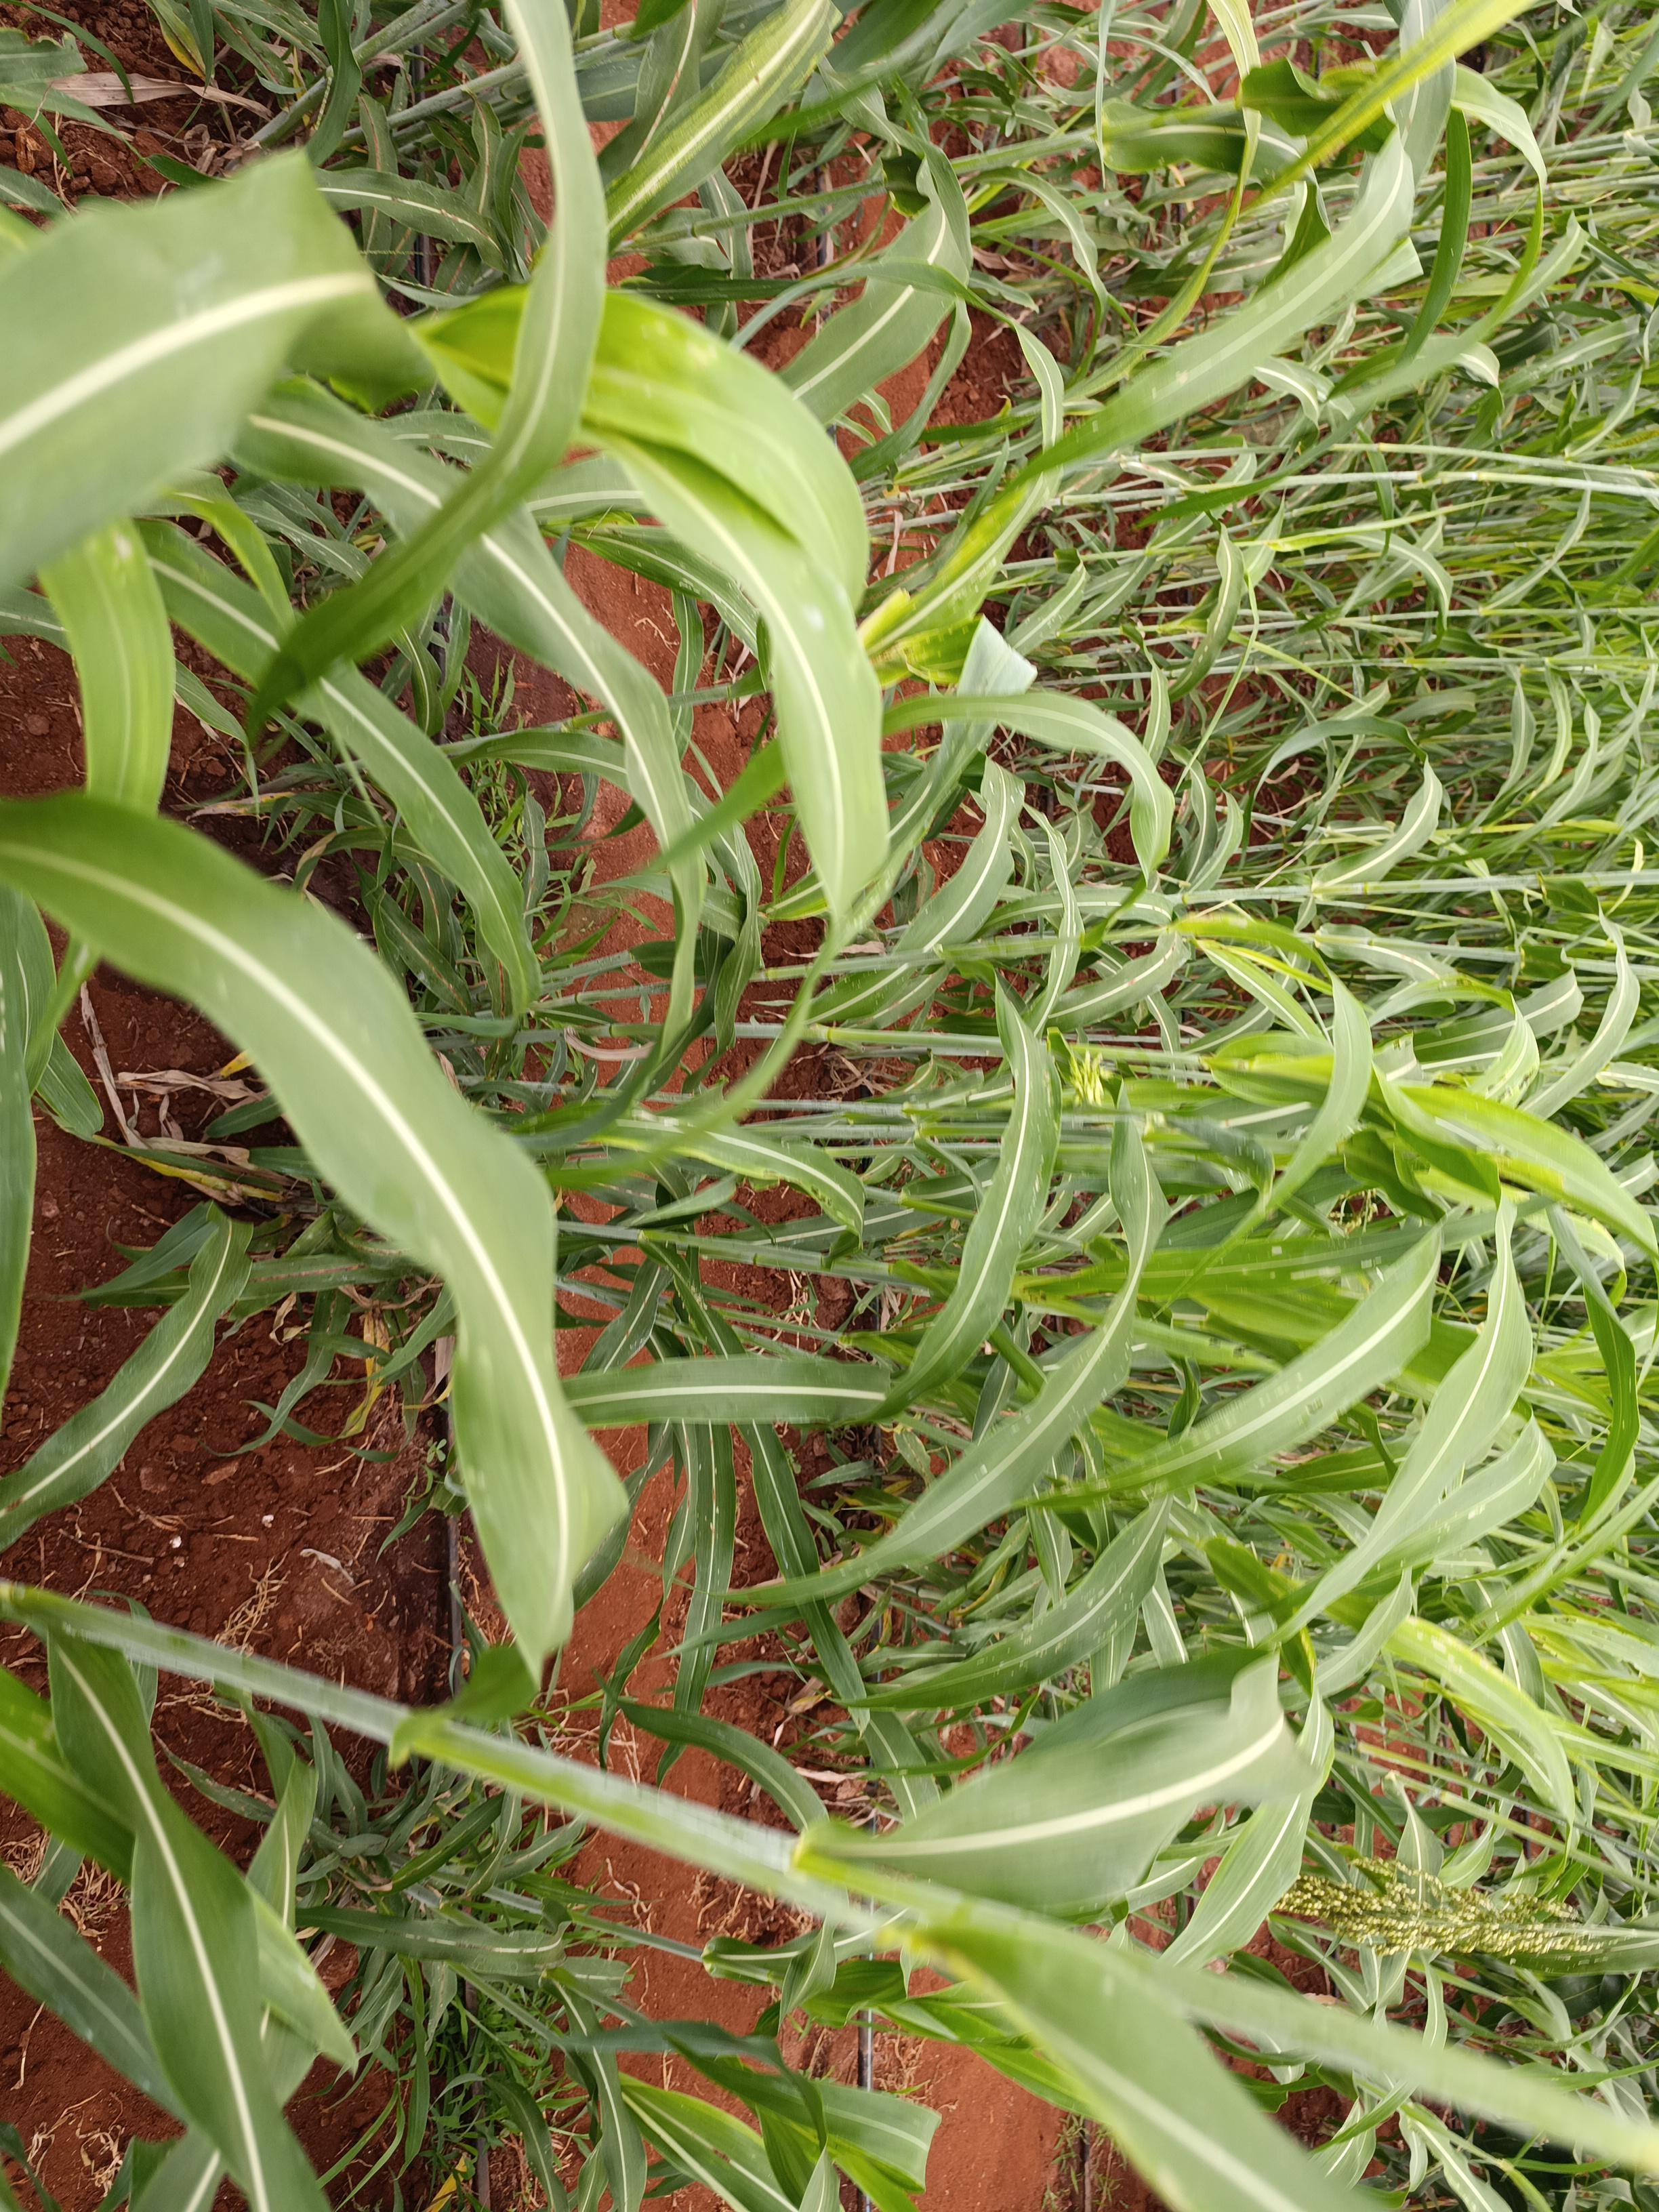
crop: sorghum
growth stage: heading tuber
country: Kenya
